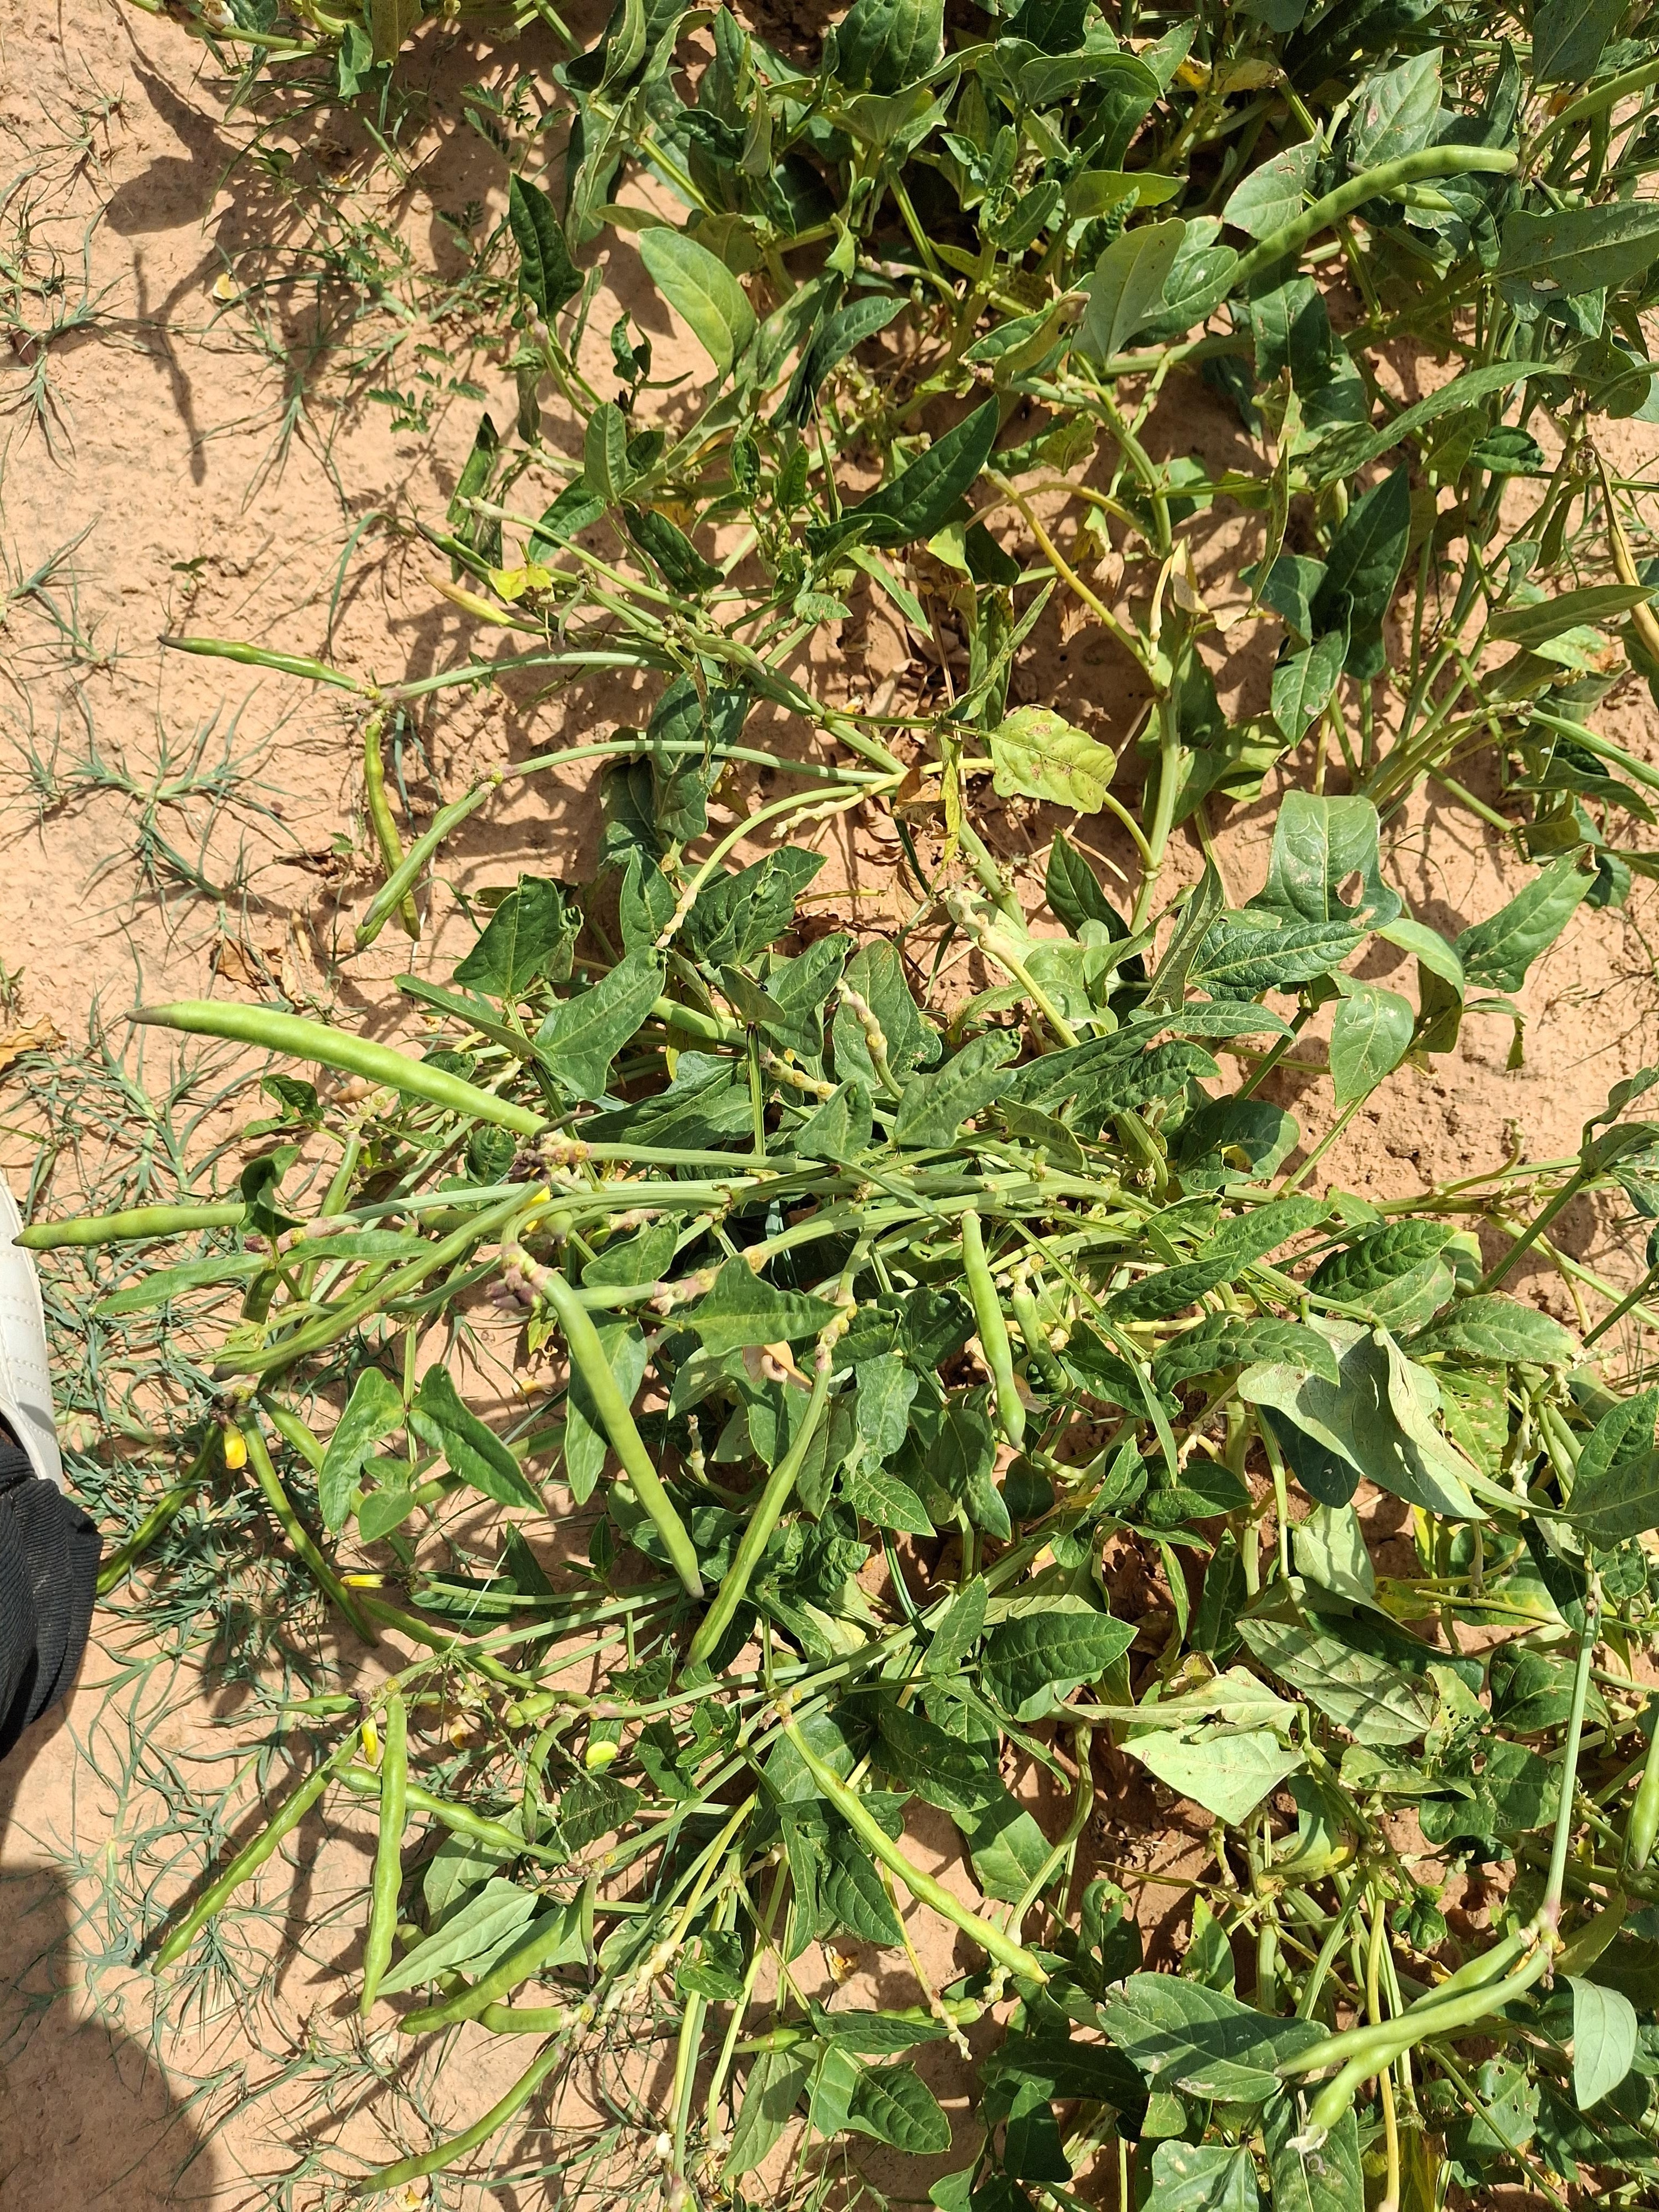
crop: cowpea
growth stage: harvest maturity
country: Nigeria
